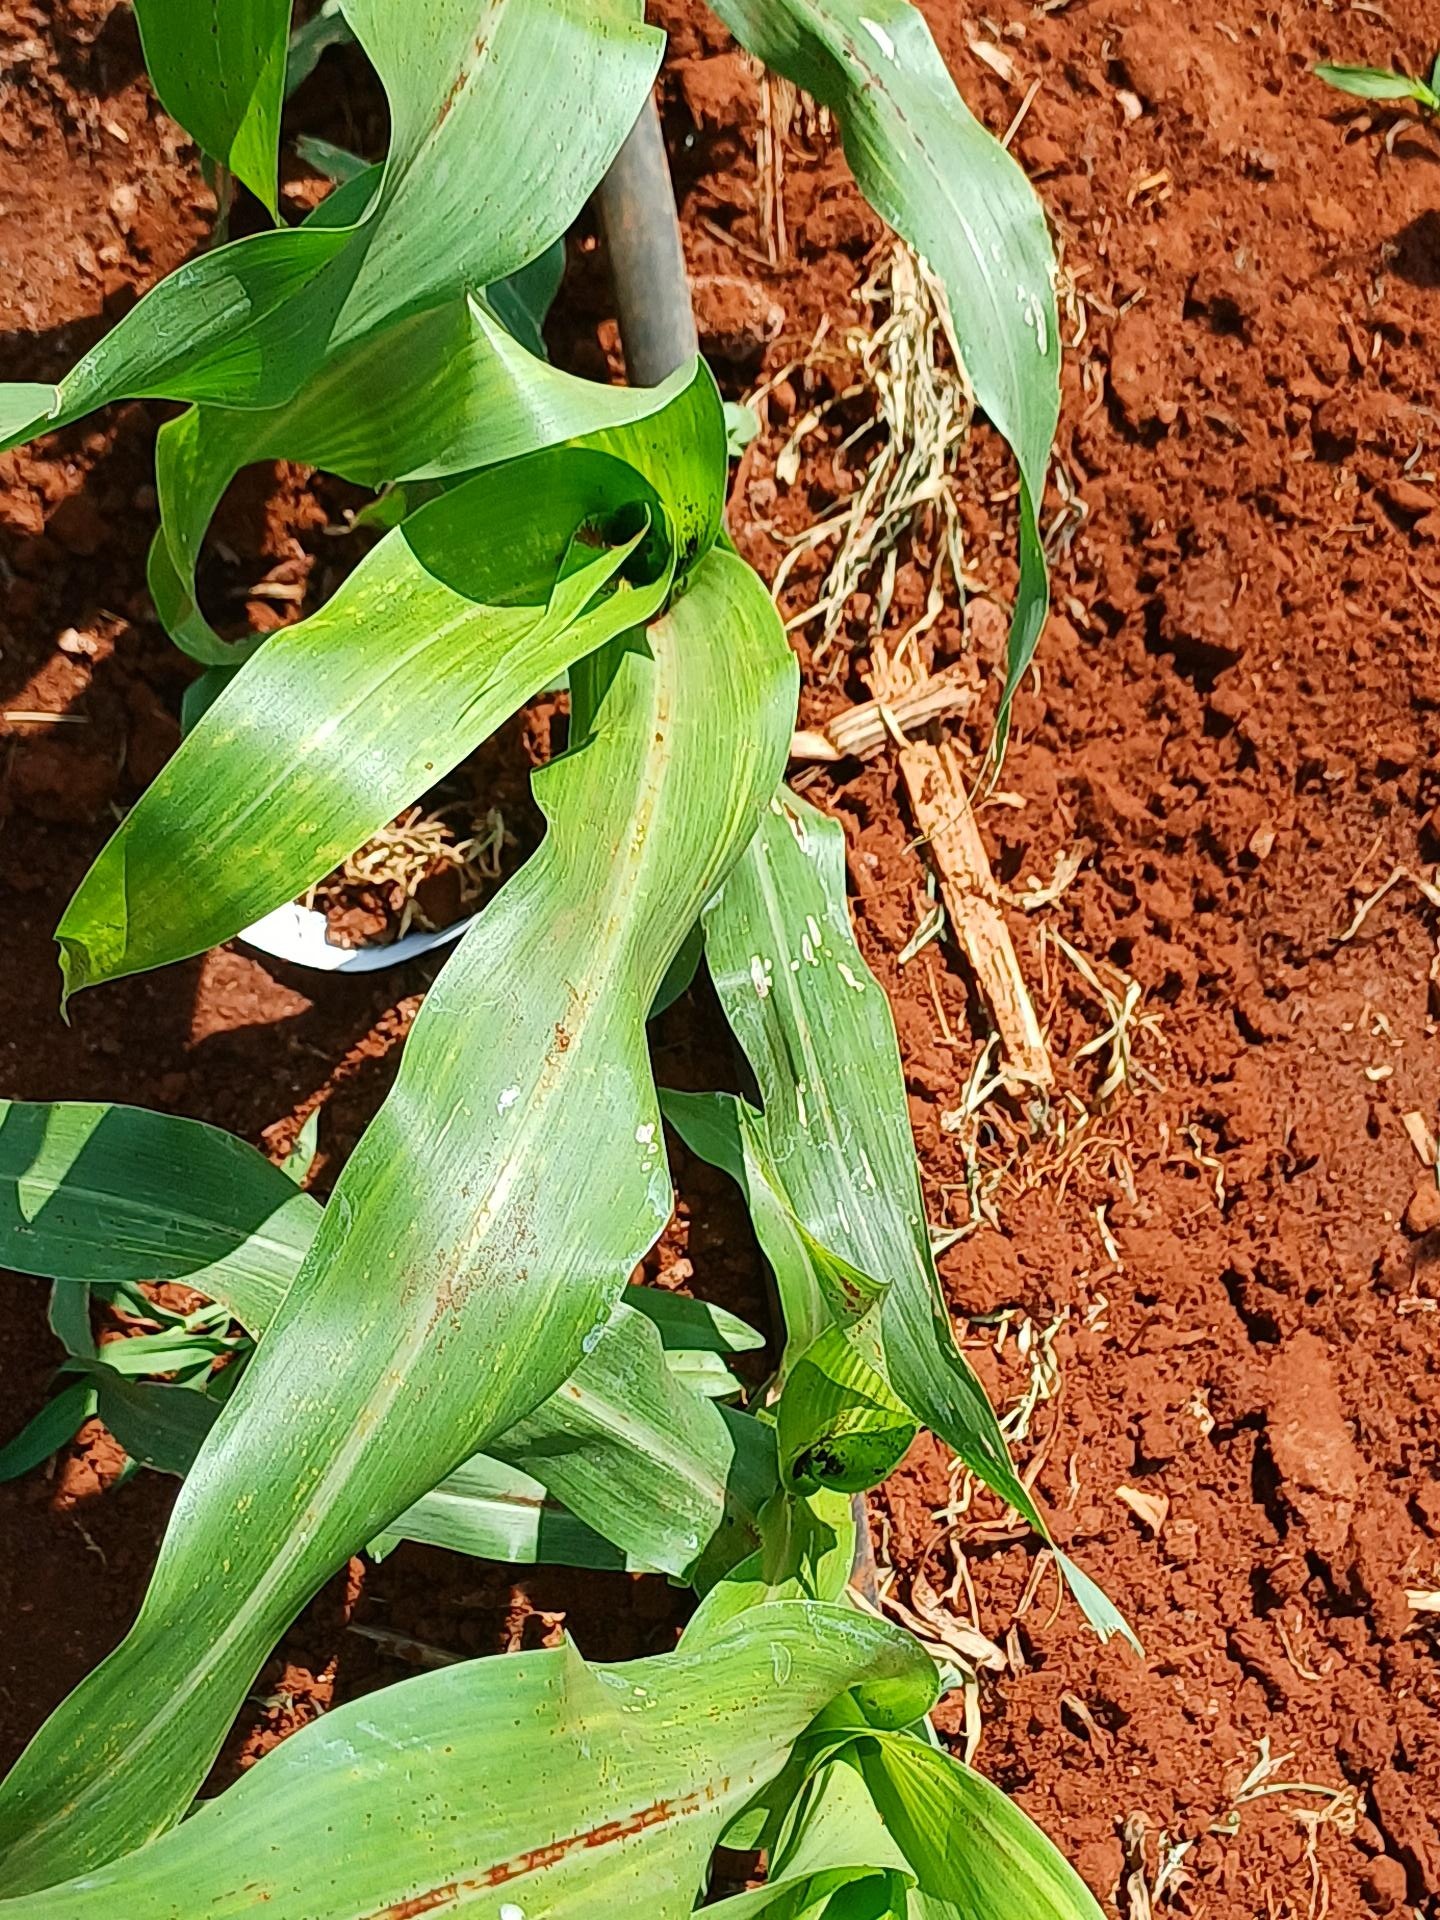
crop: sorghum
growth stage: vegetative
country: Kenya
